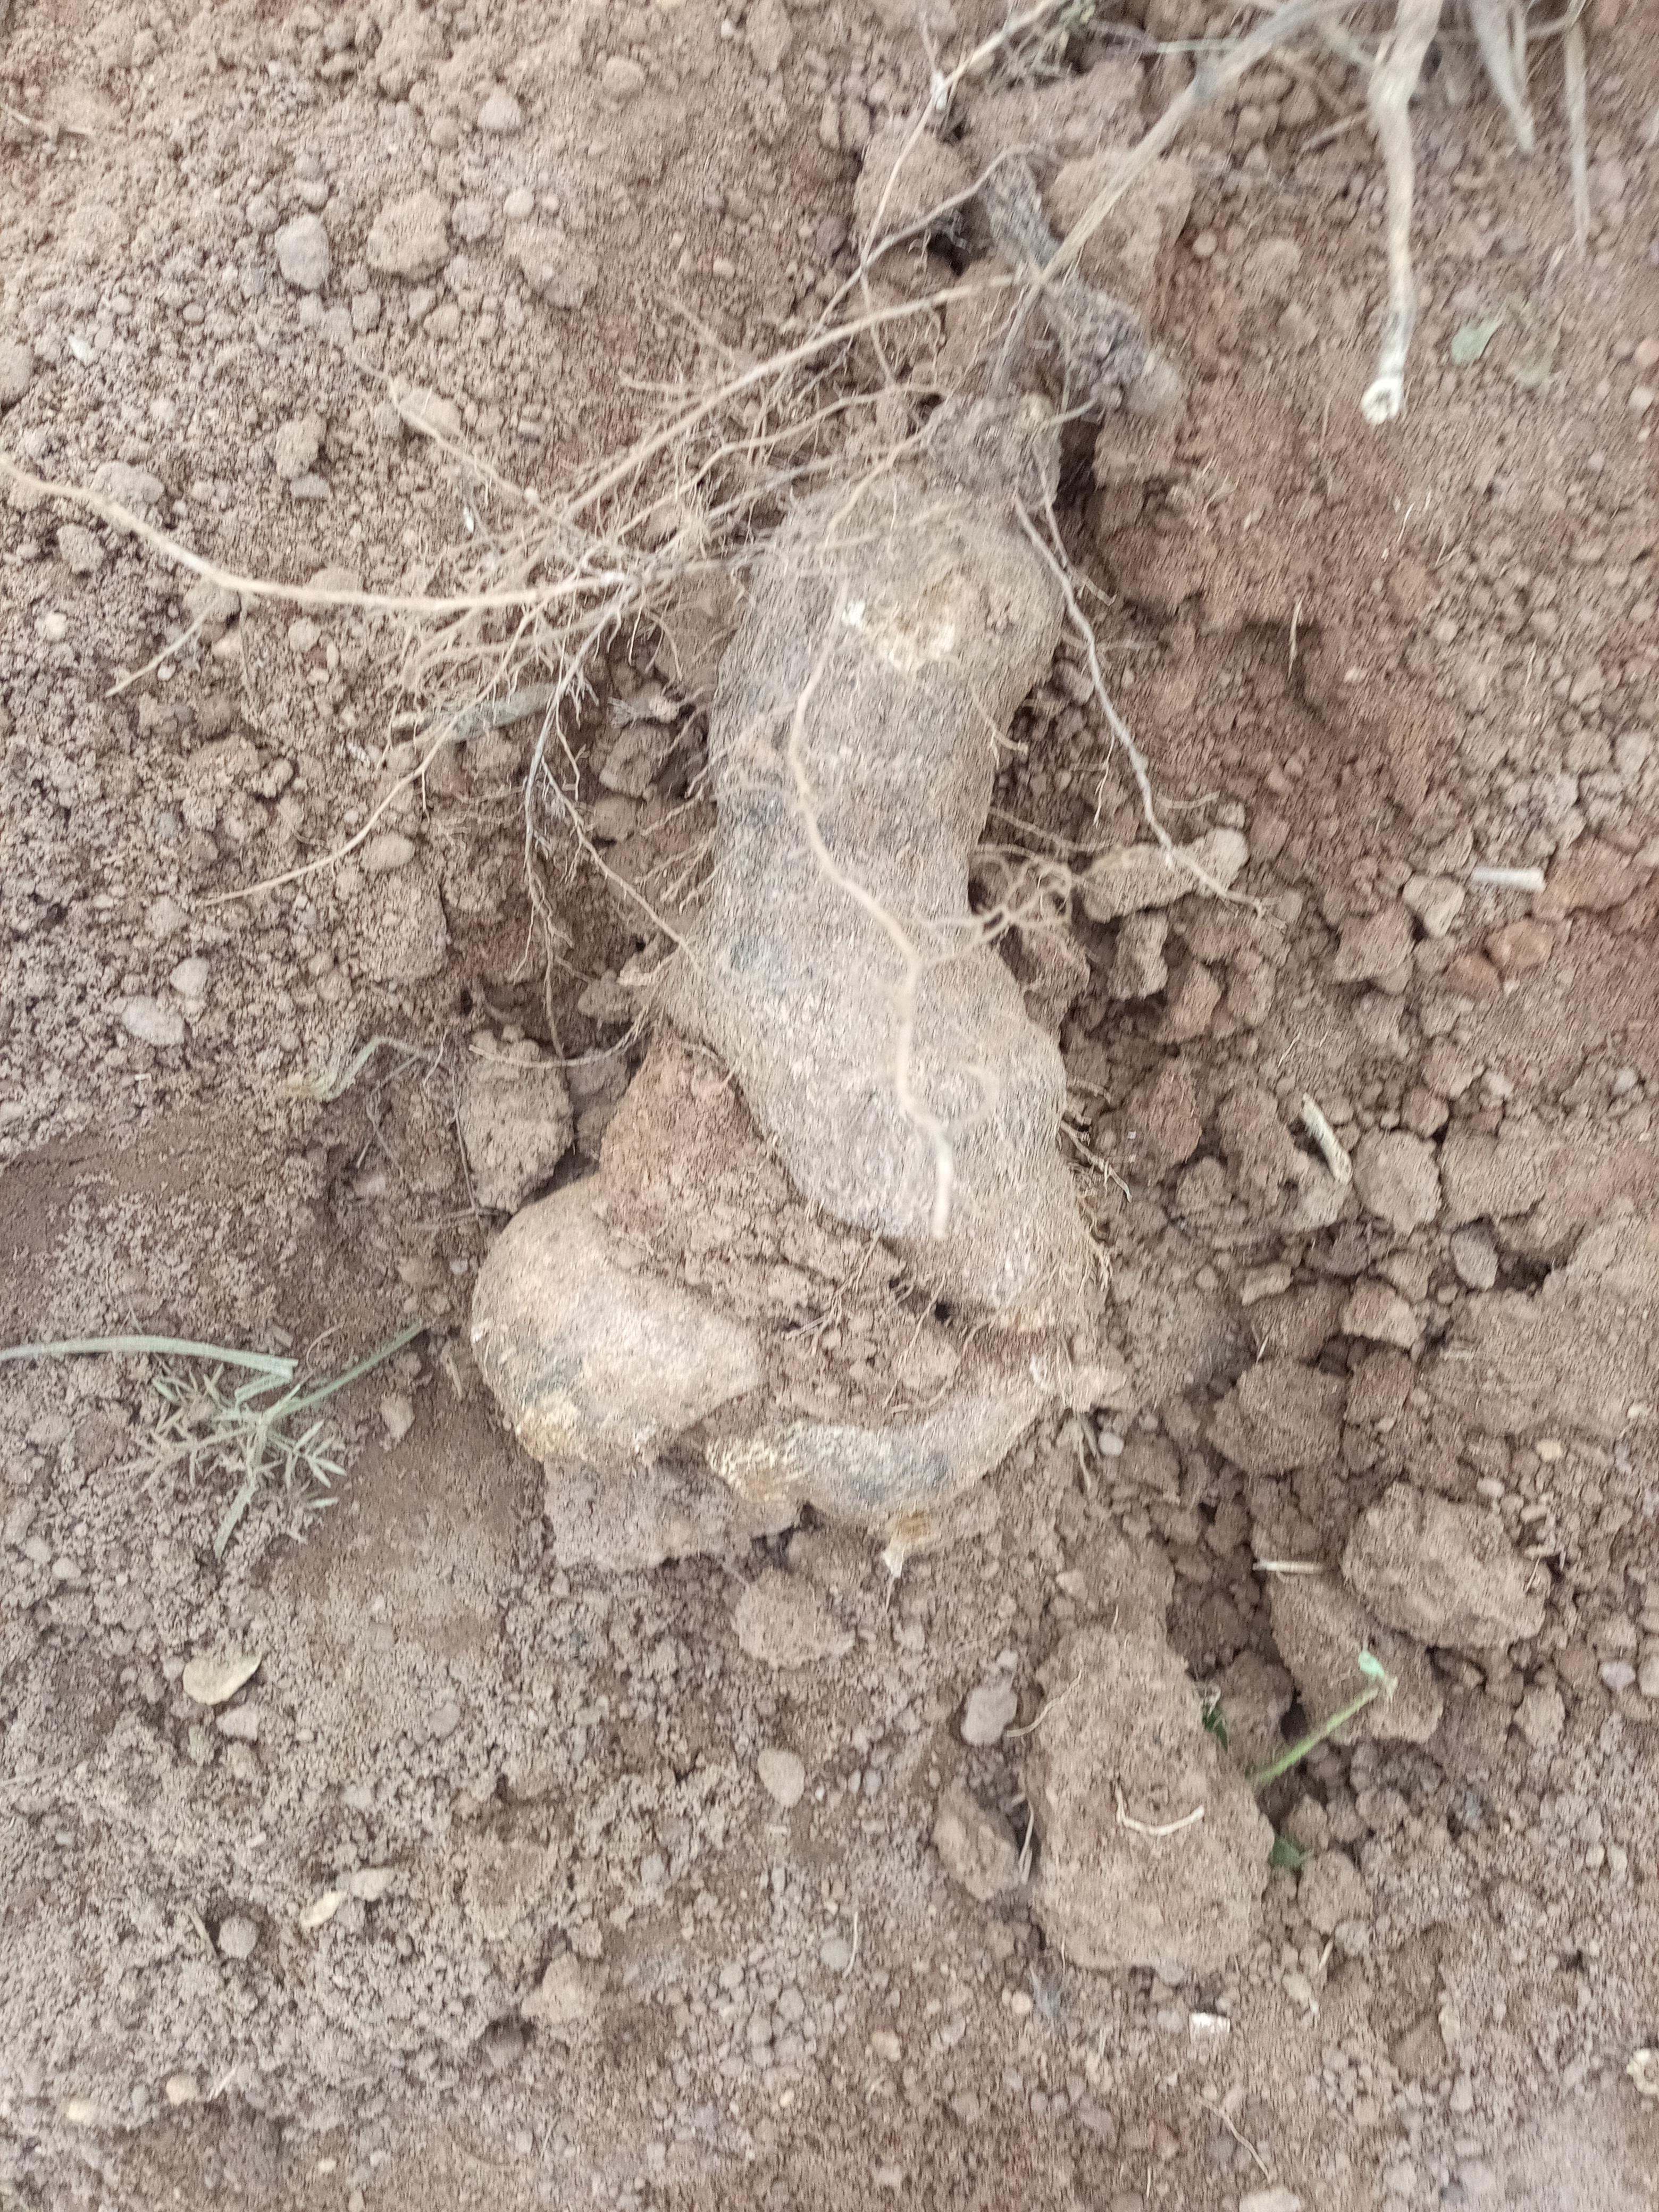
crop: yam
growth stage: harvest
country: Nigeria
